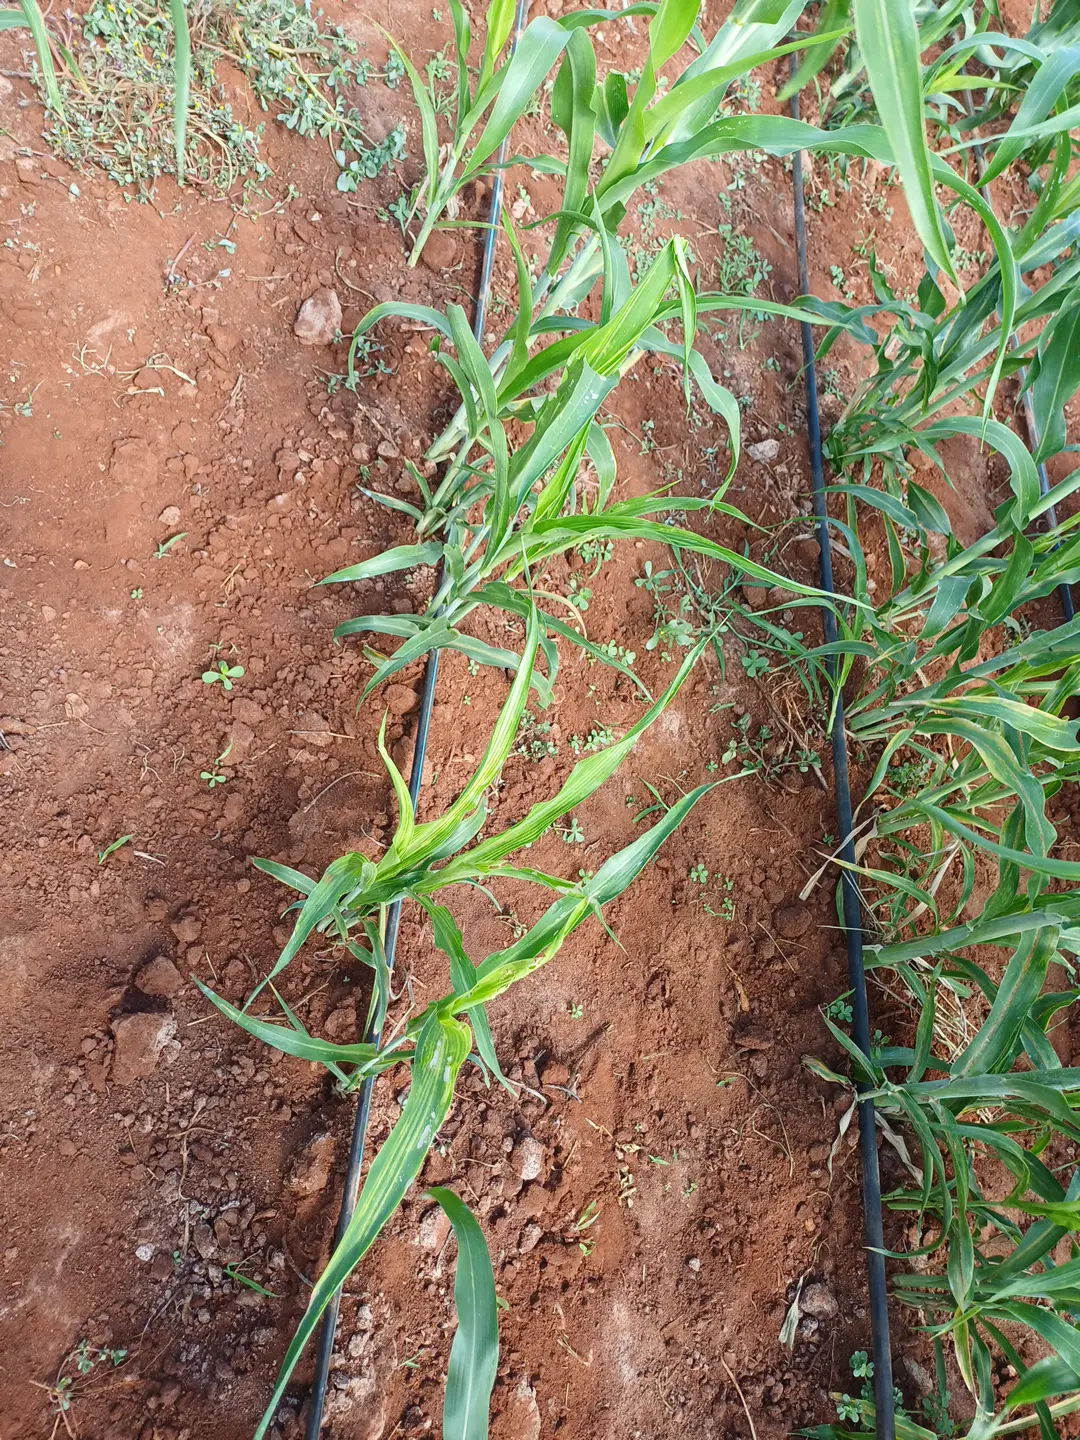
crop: sorghum
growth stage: heading tuber
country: Kenya
